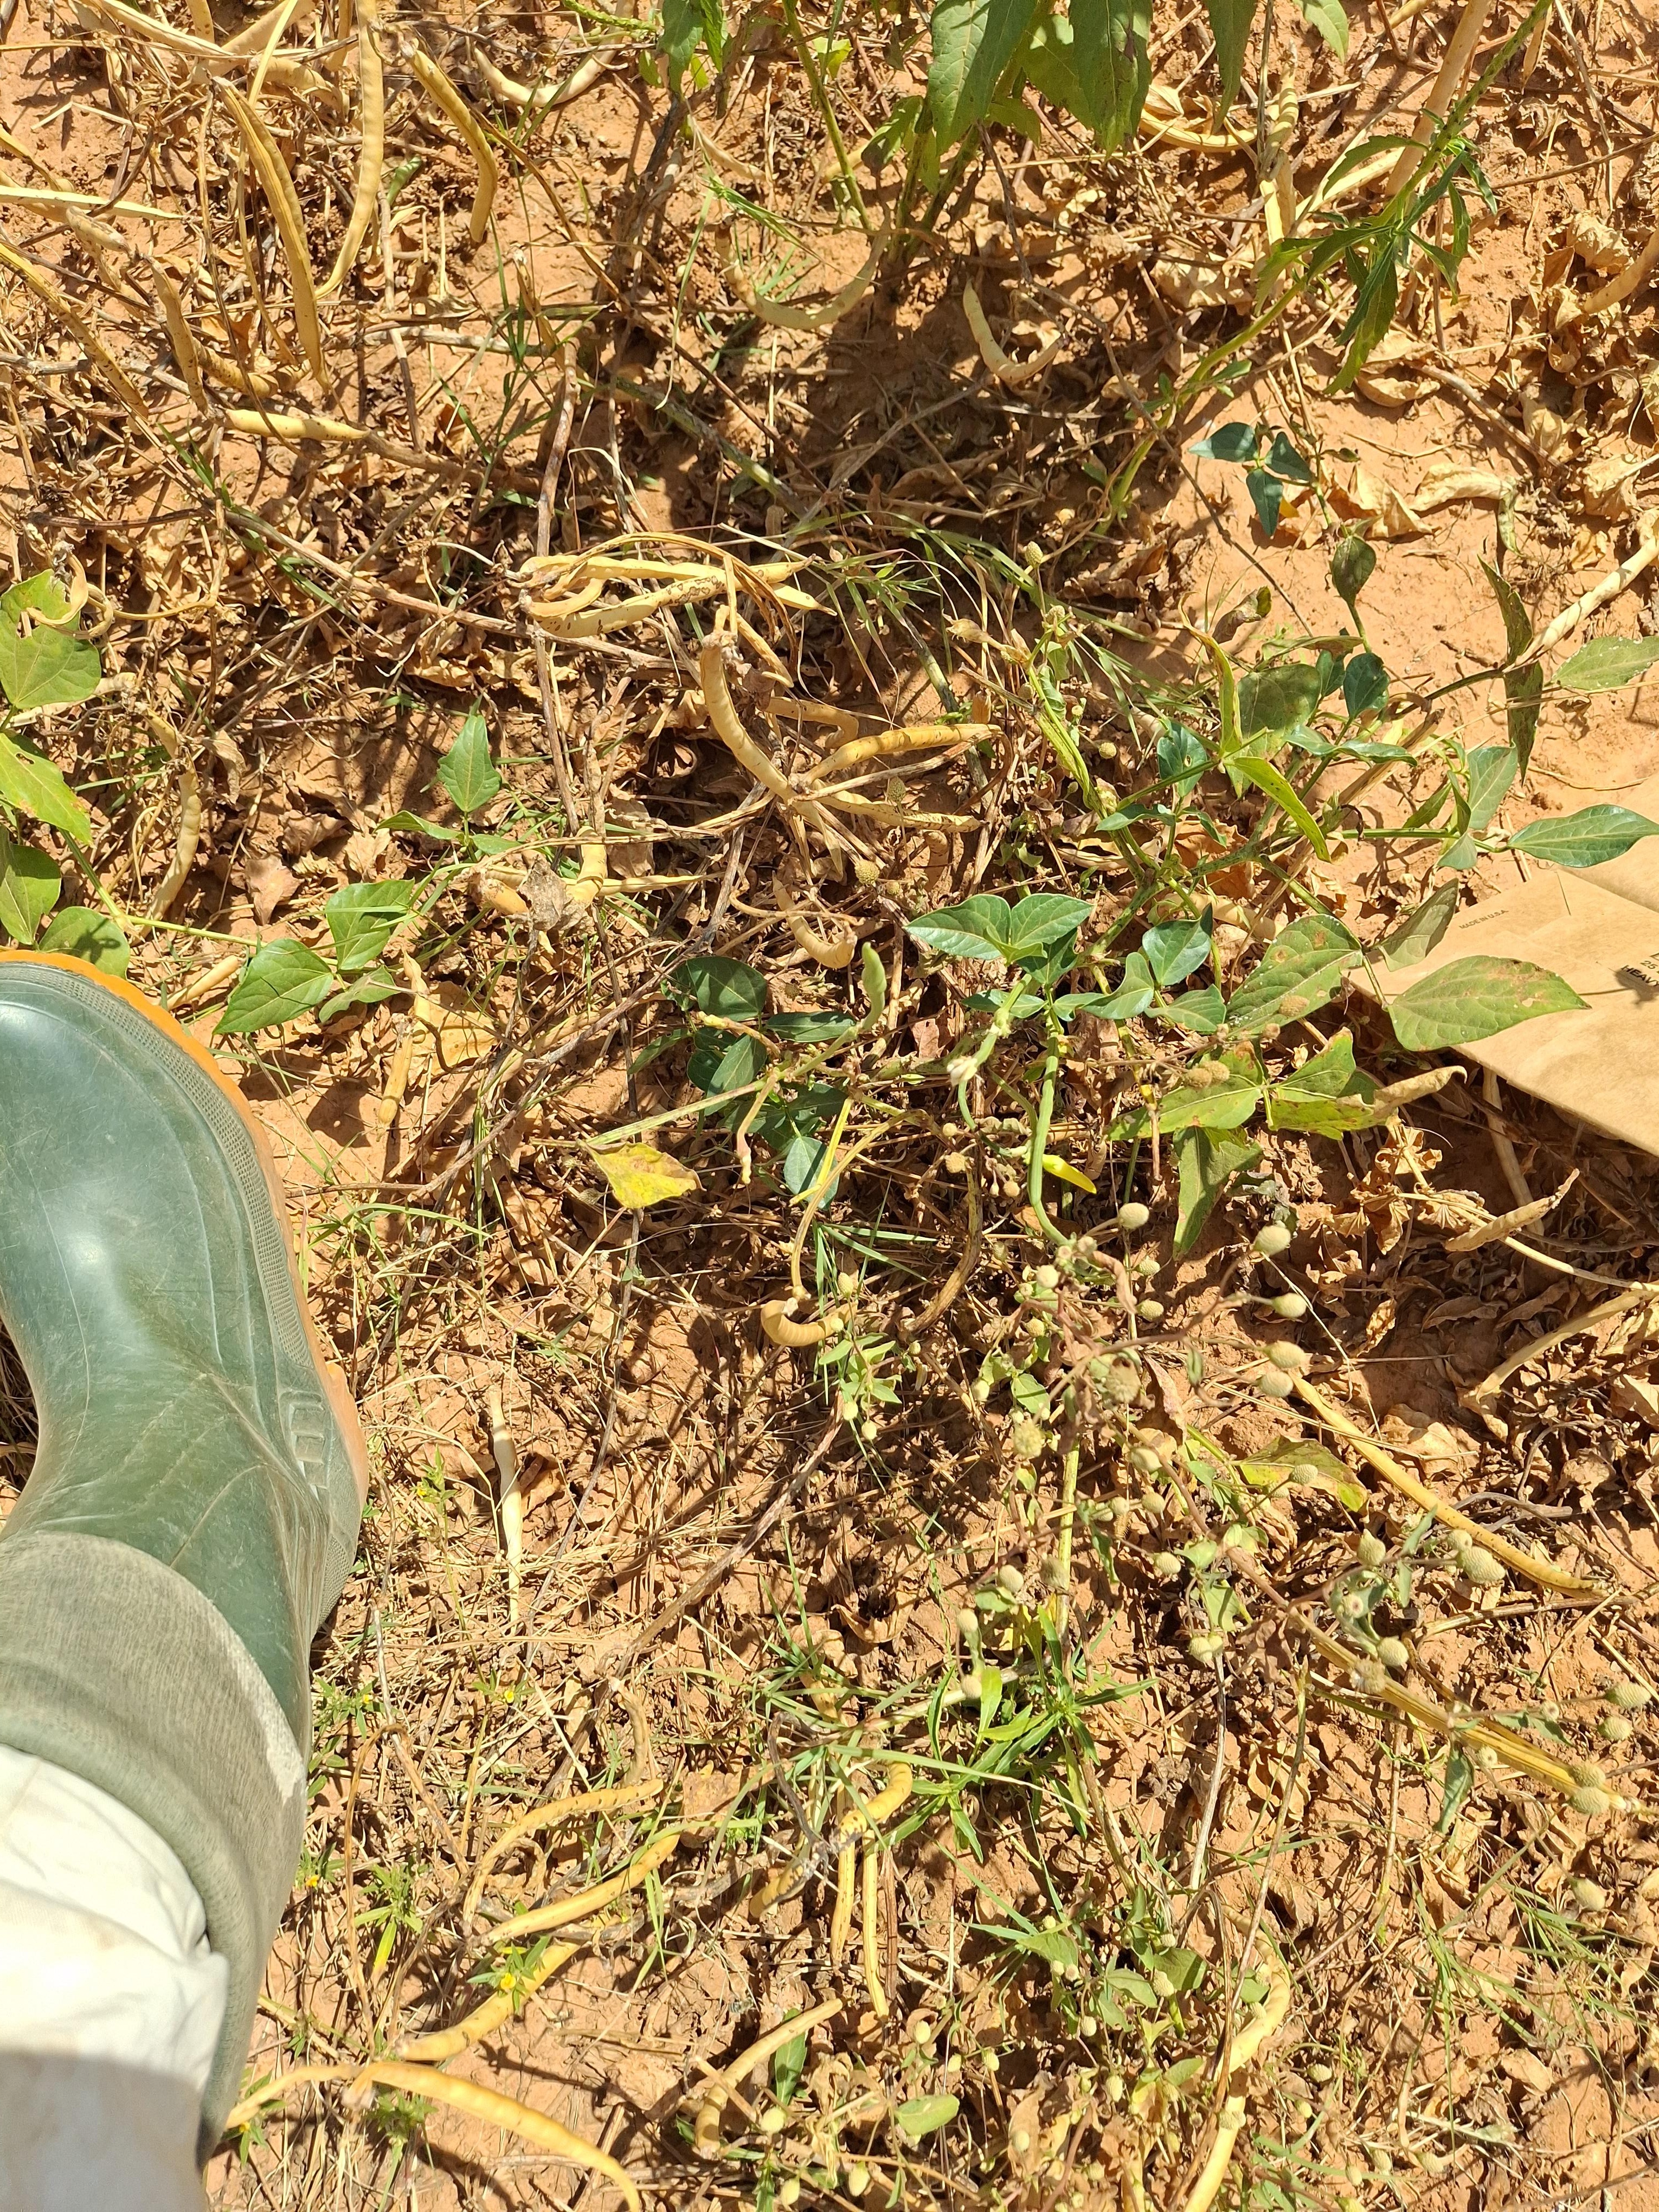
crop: cowpea
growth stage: maturity
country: Nigeria
